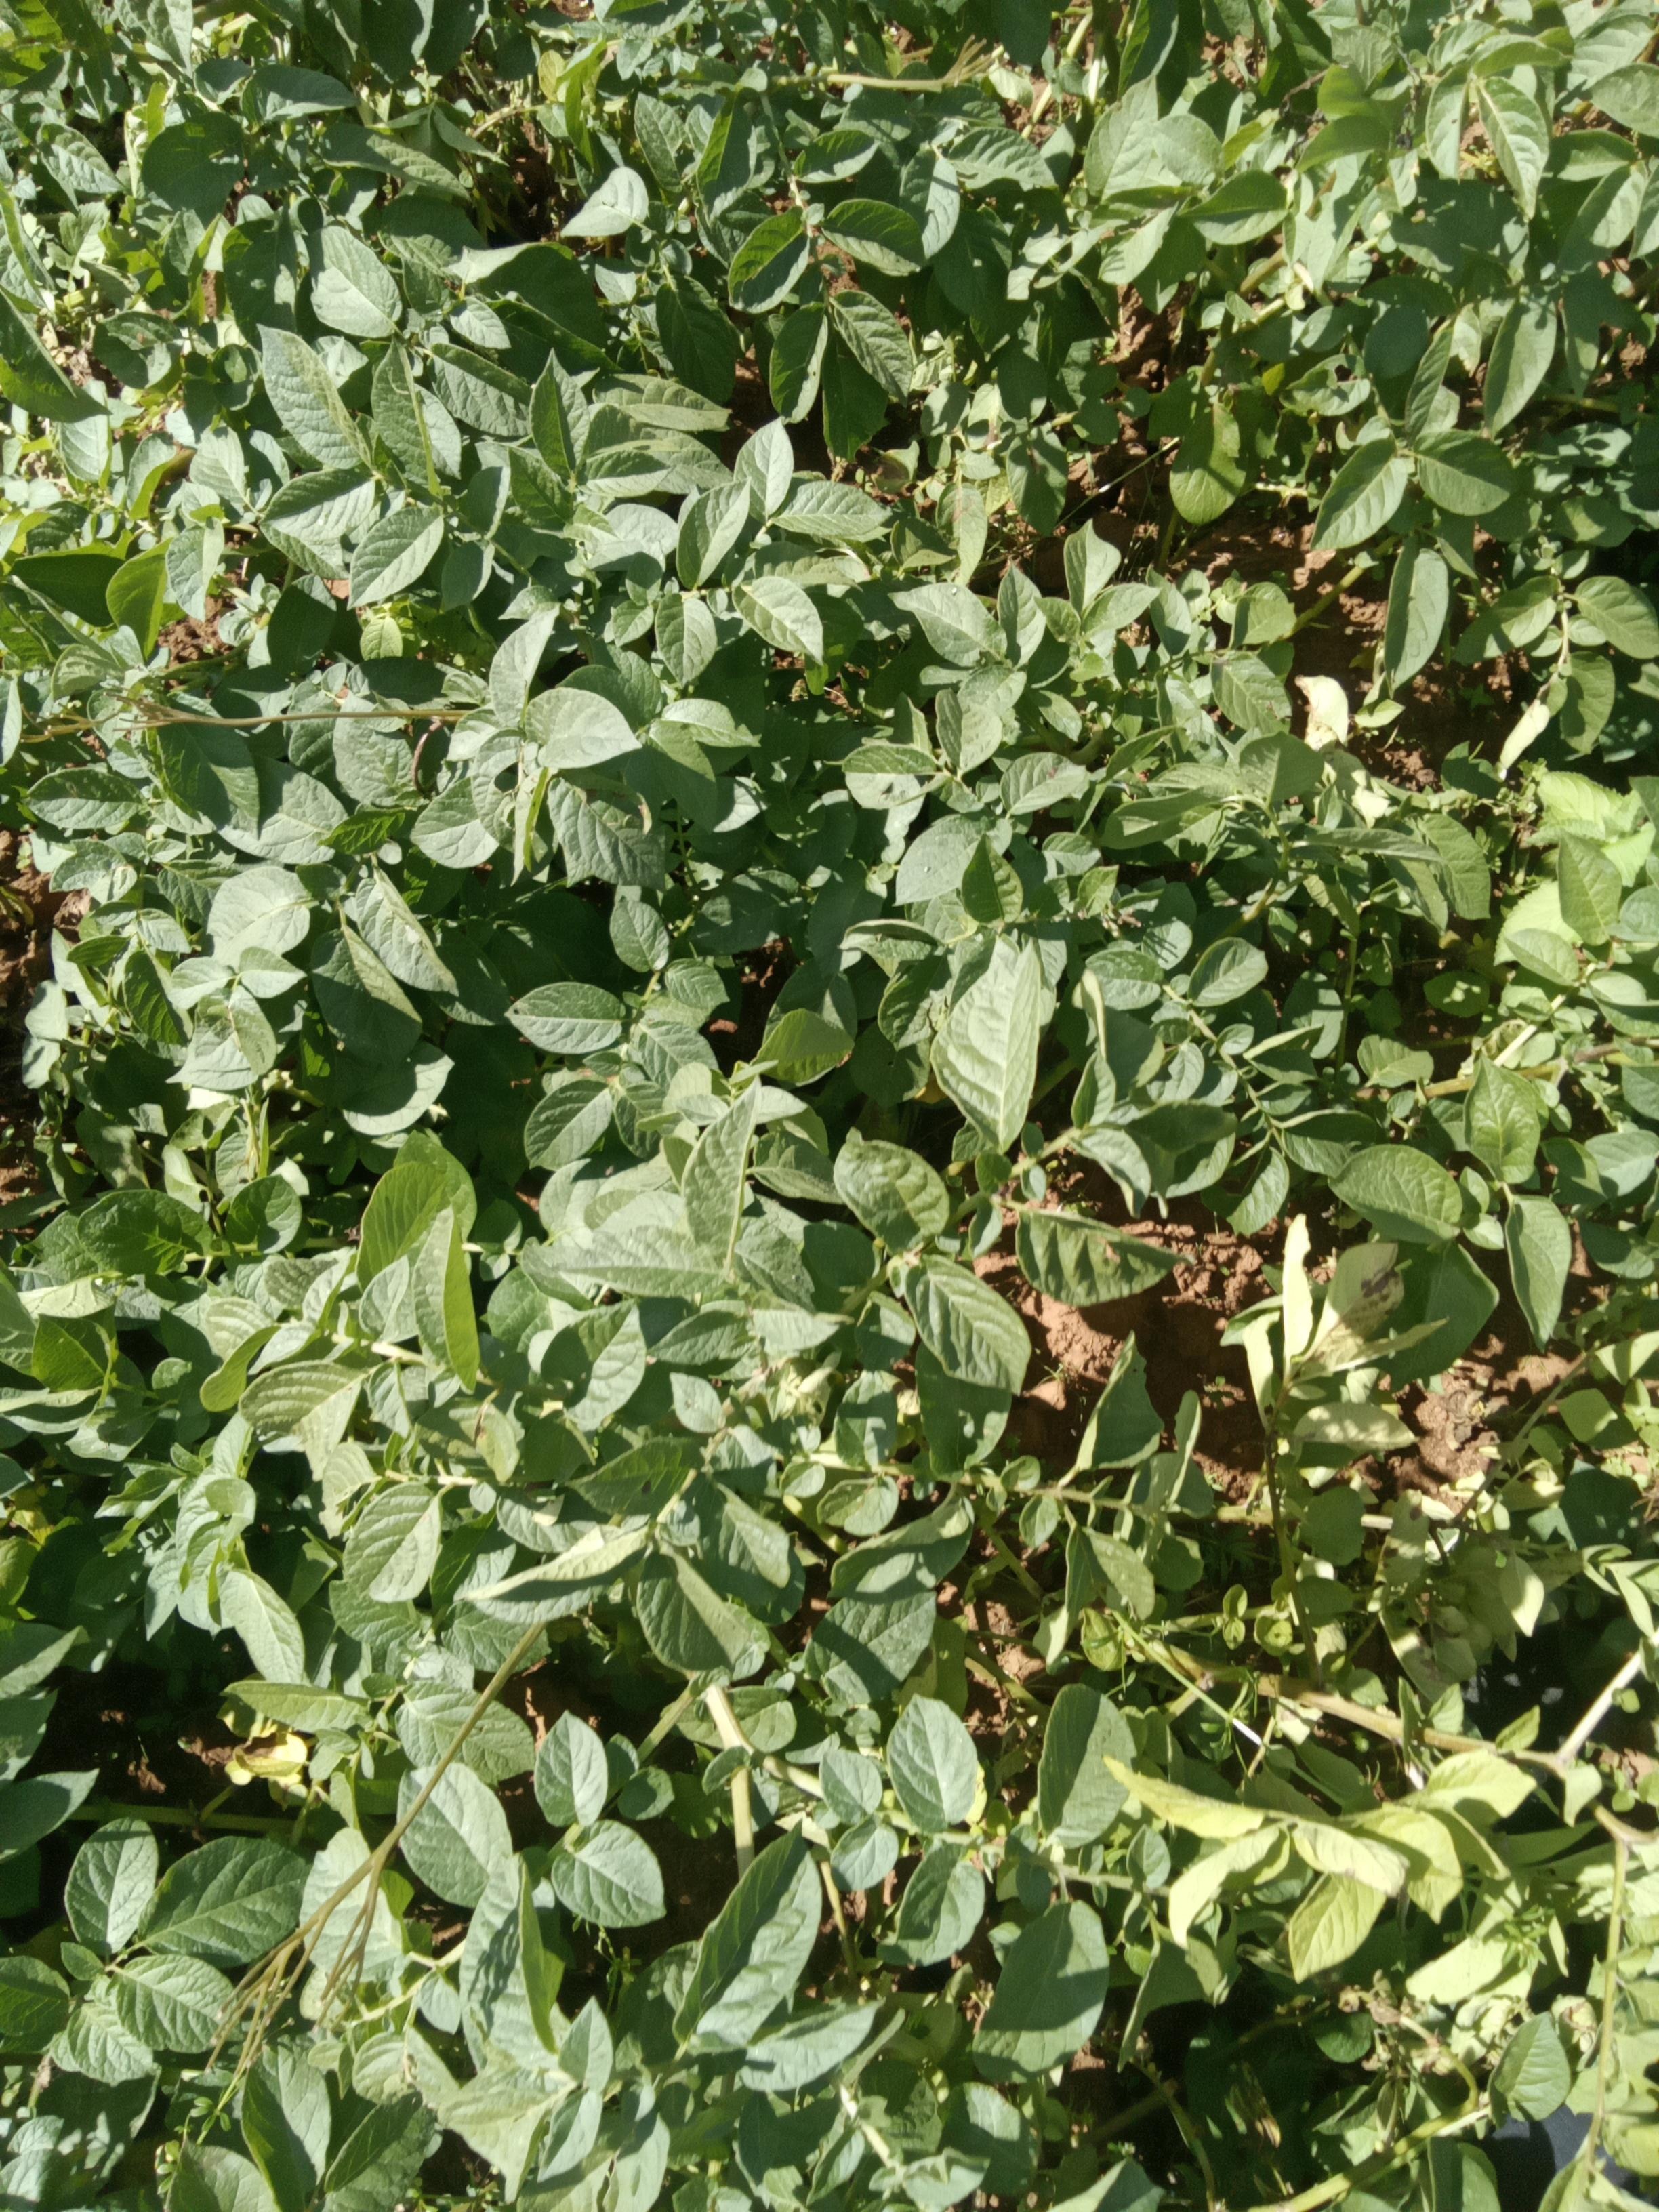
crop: potato
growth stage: maturity
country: Kenya
